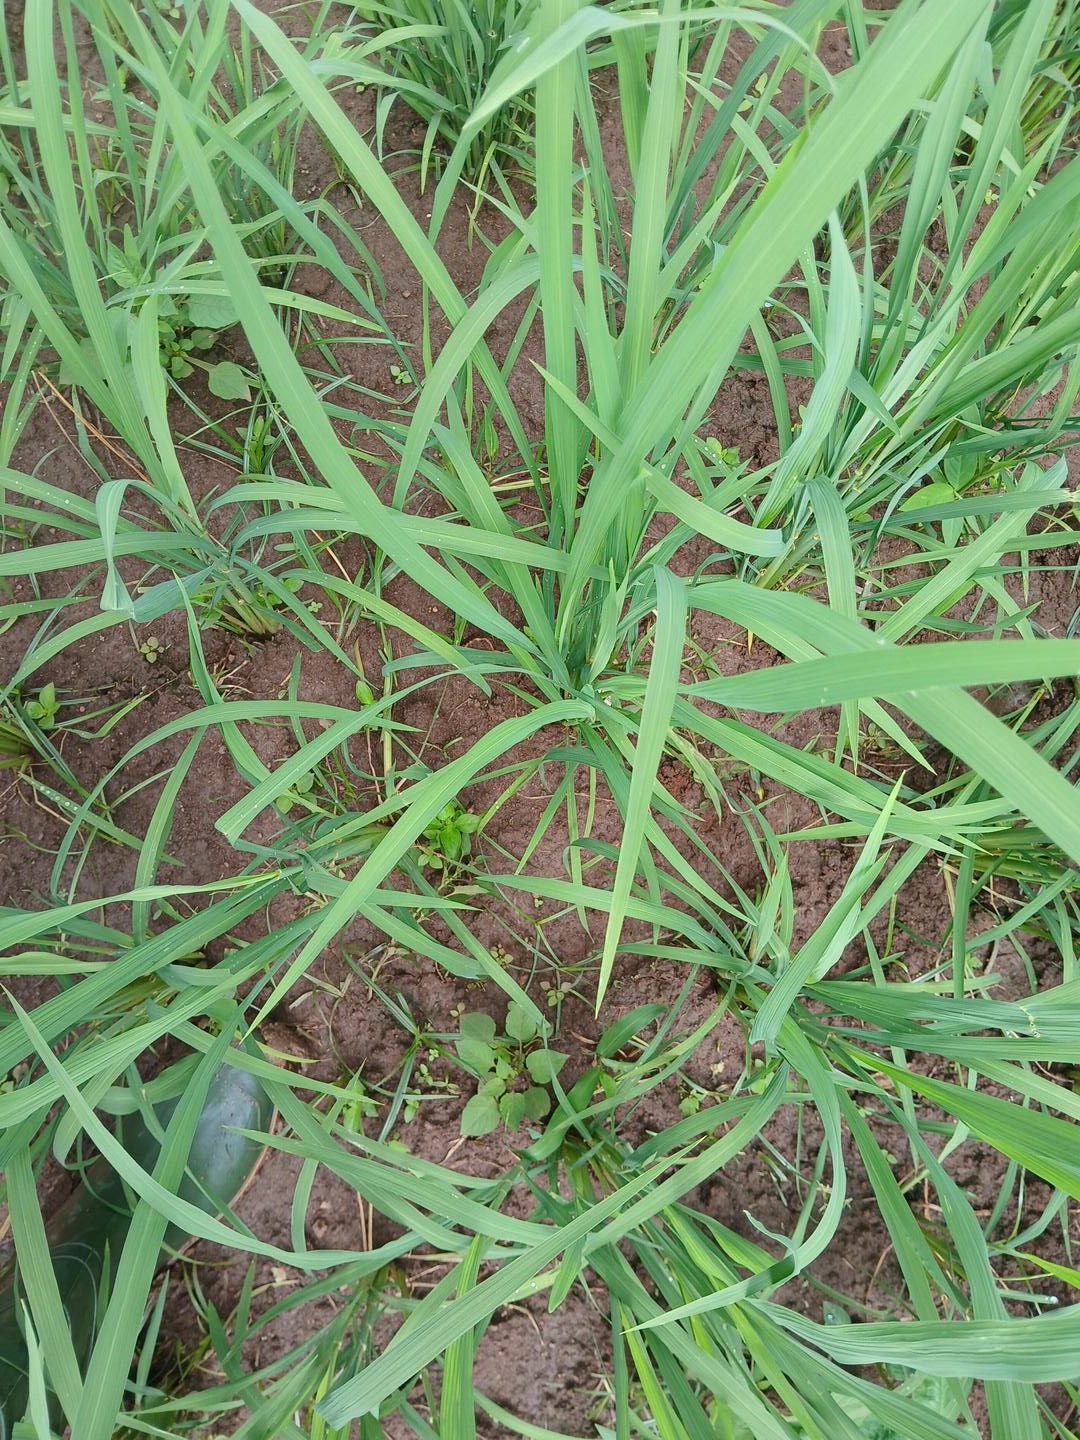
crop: rice
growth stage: elongation stem
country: Côte d'Ivoire
